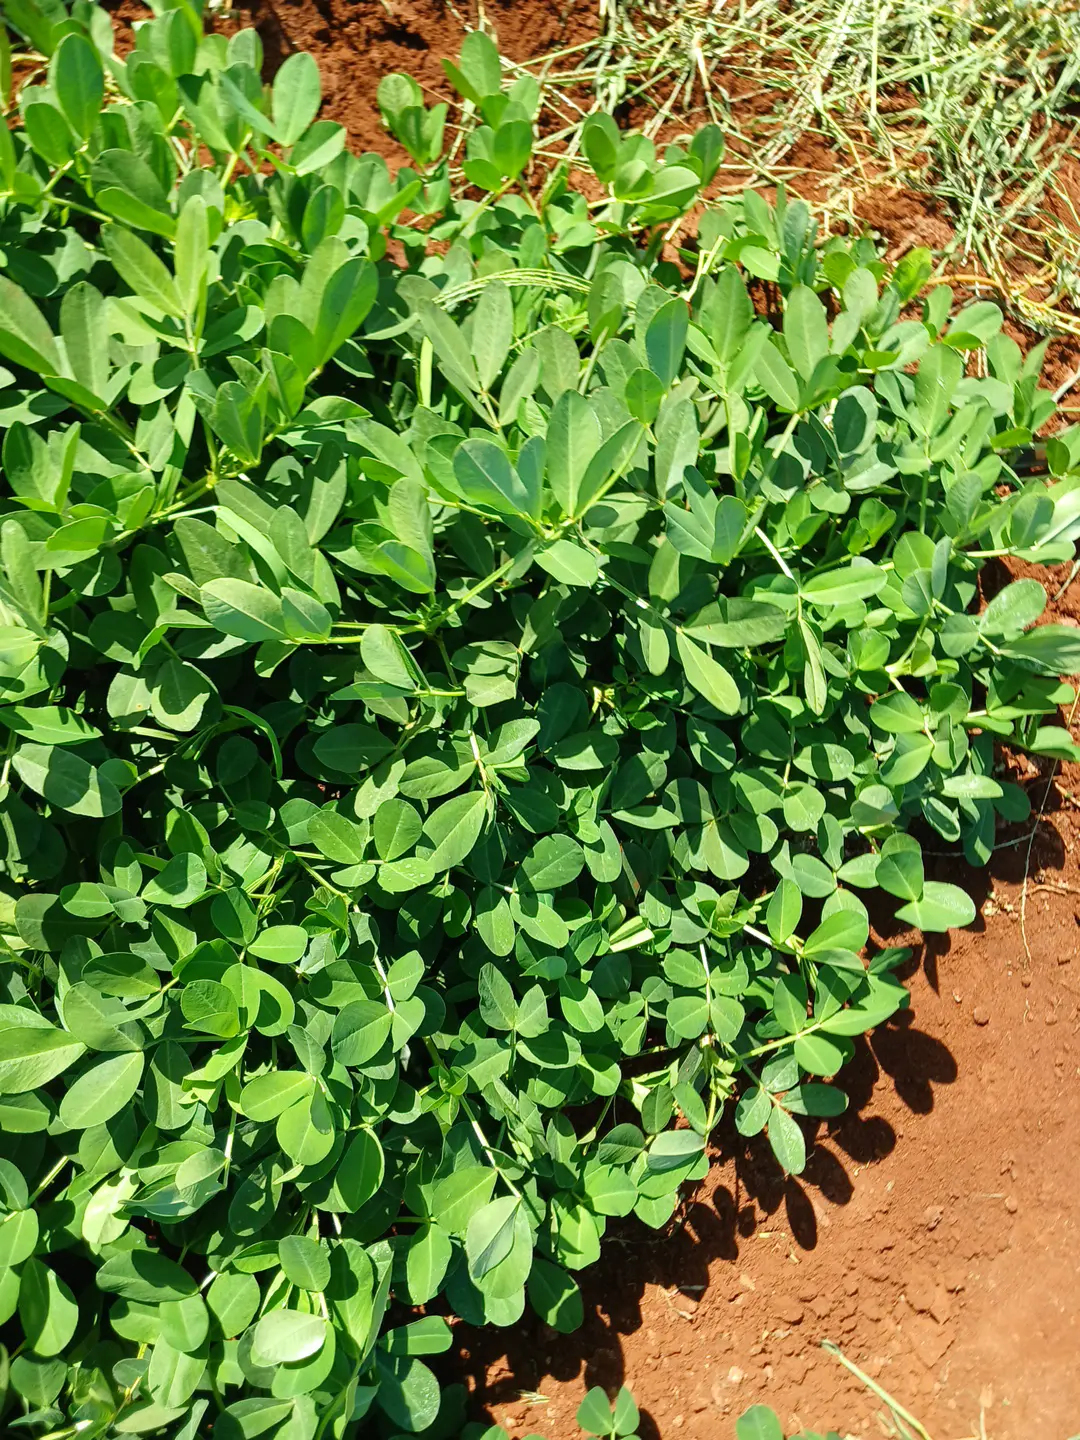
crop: groundnut
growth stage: flowering
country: Kenya
